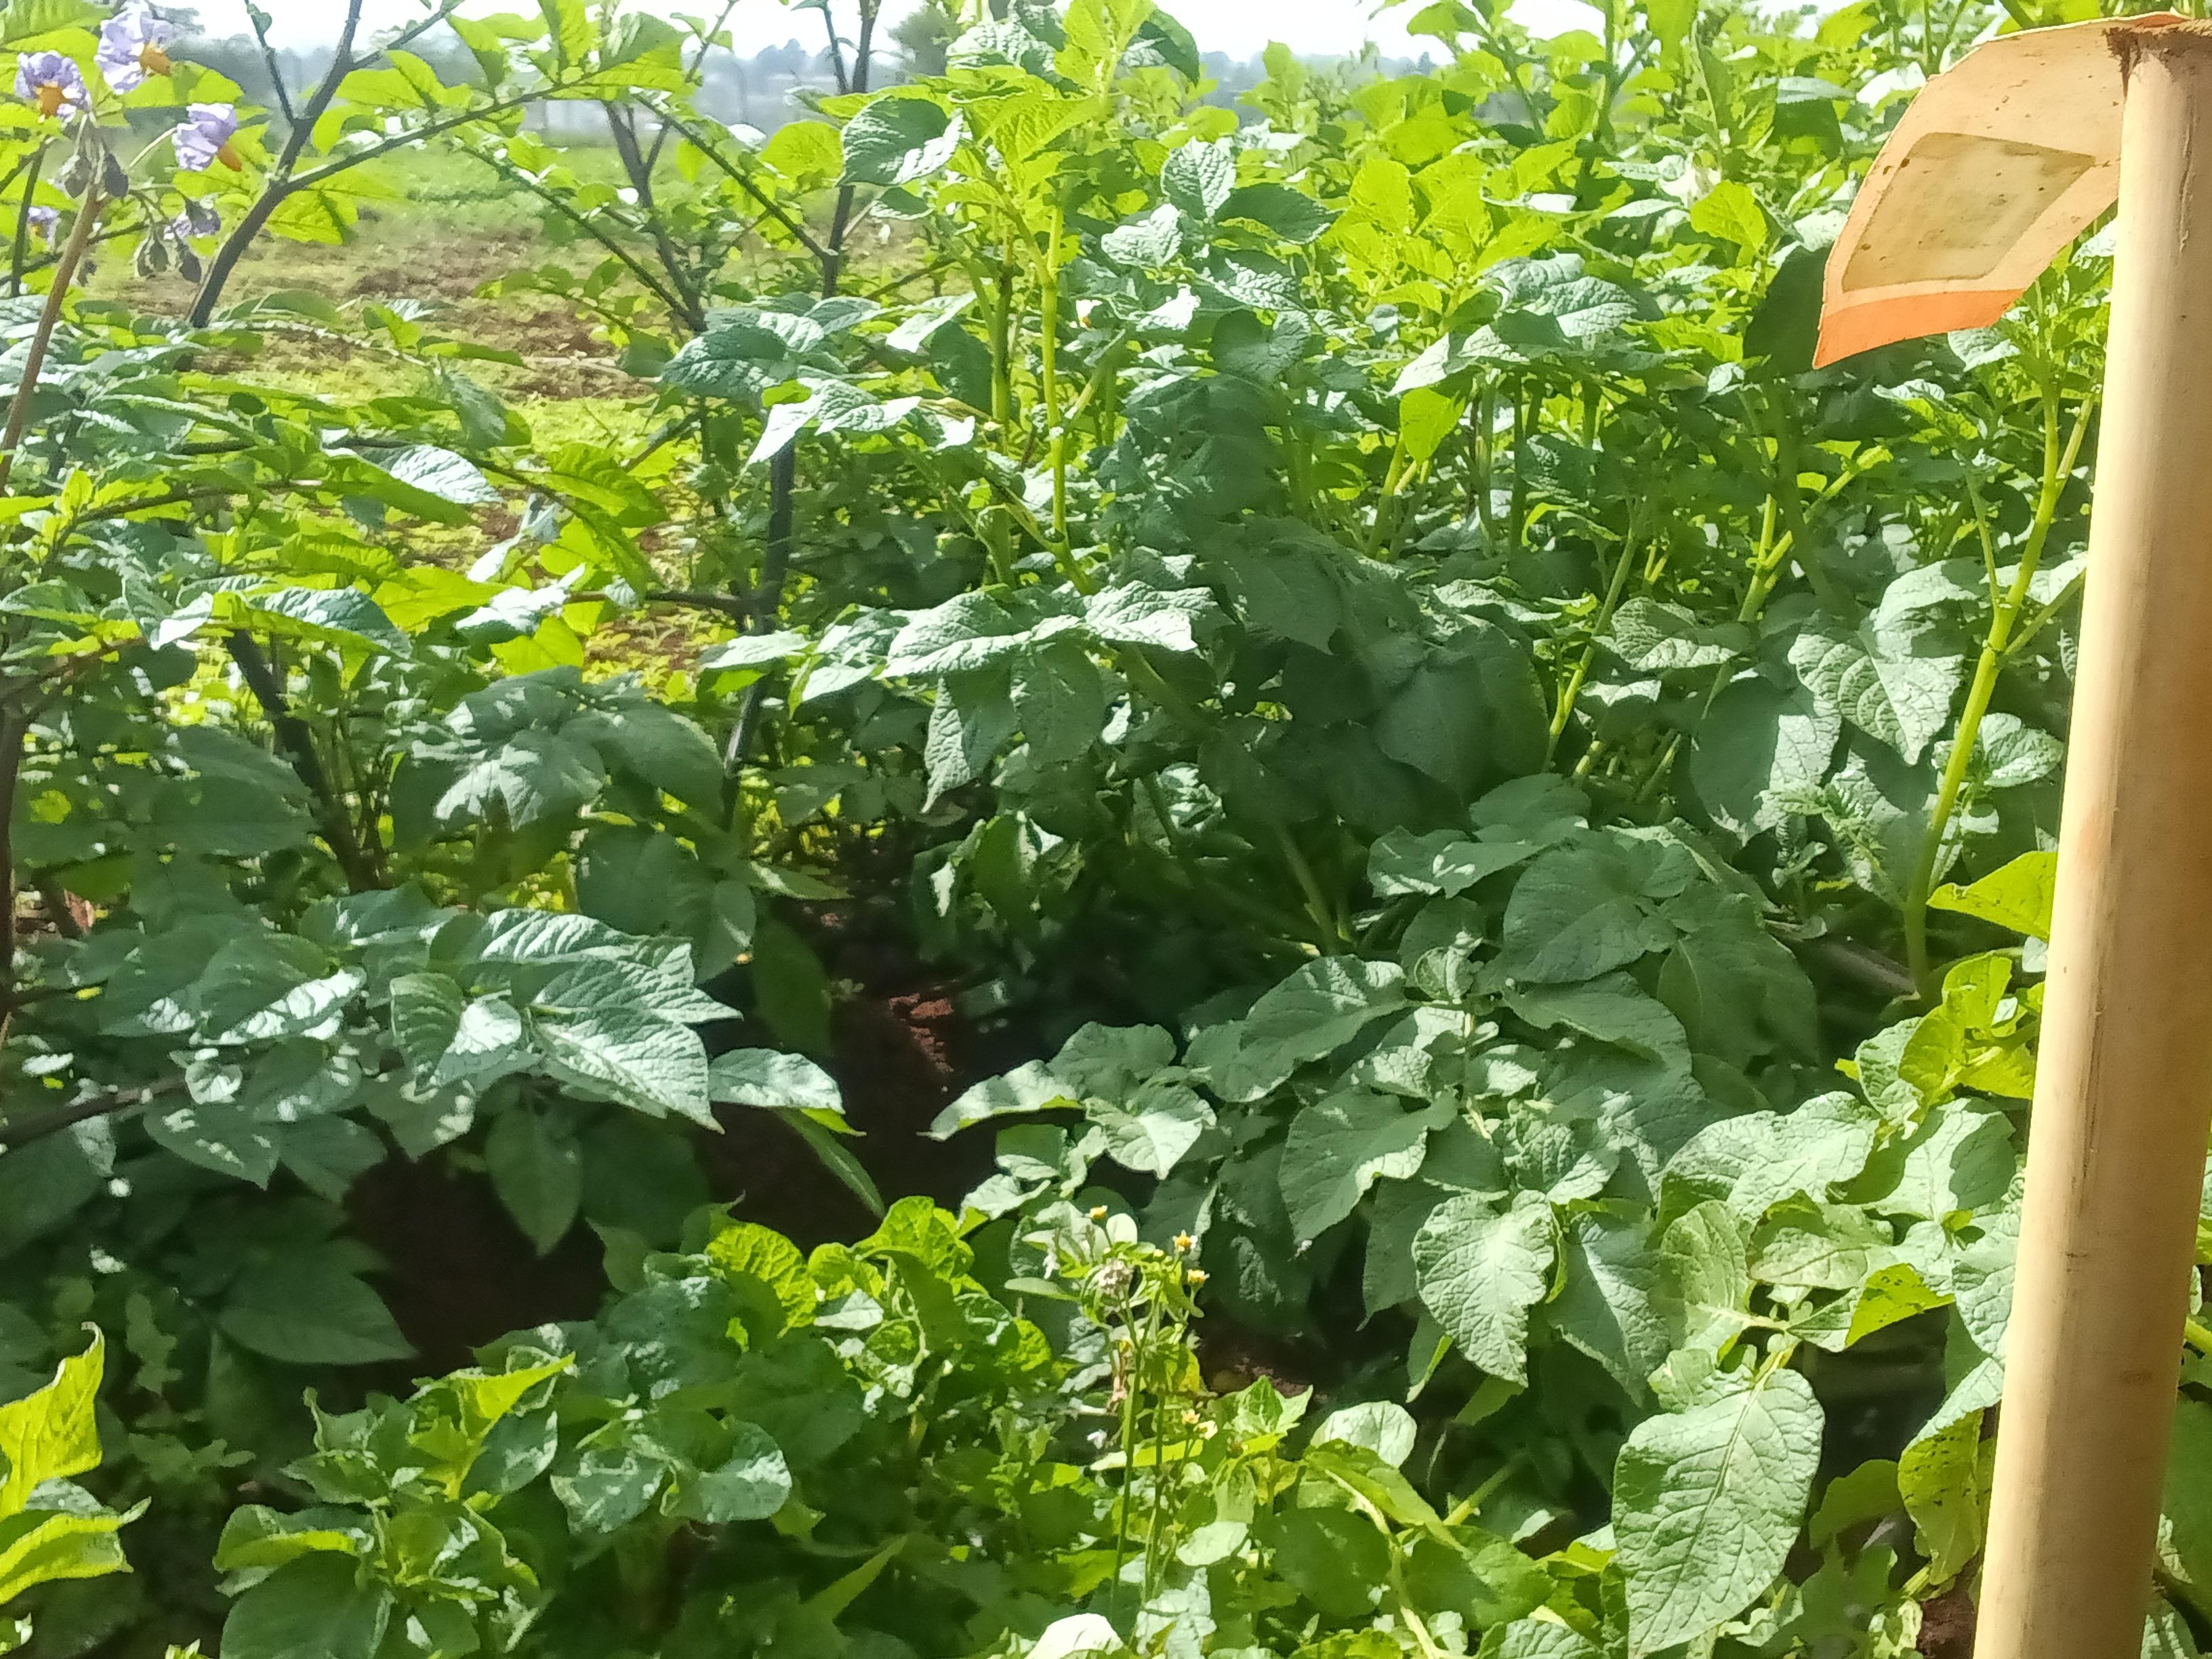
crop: potato
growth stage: flowering
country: Kenya
